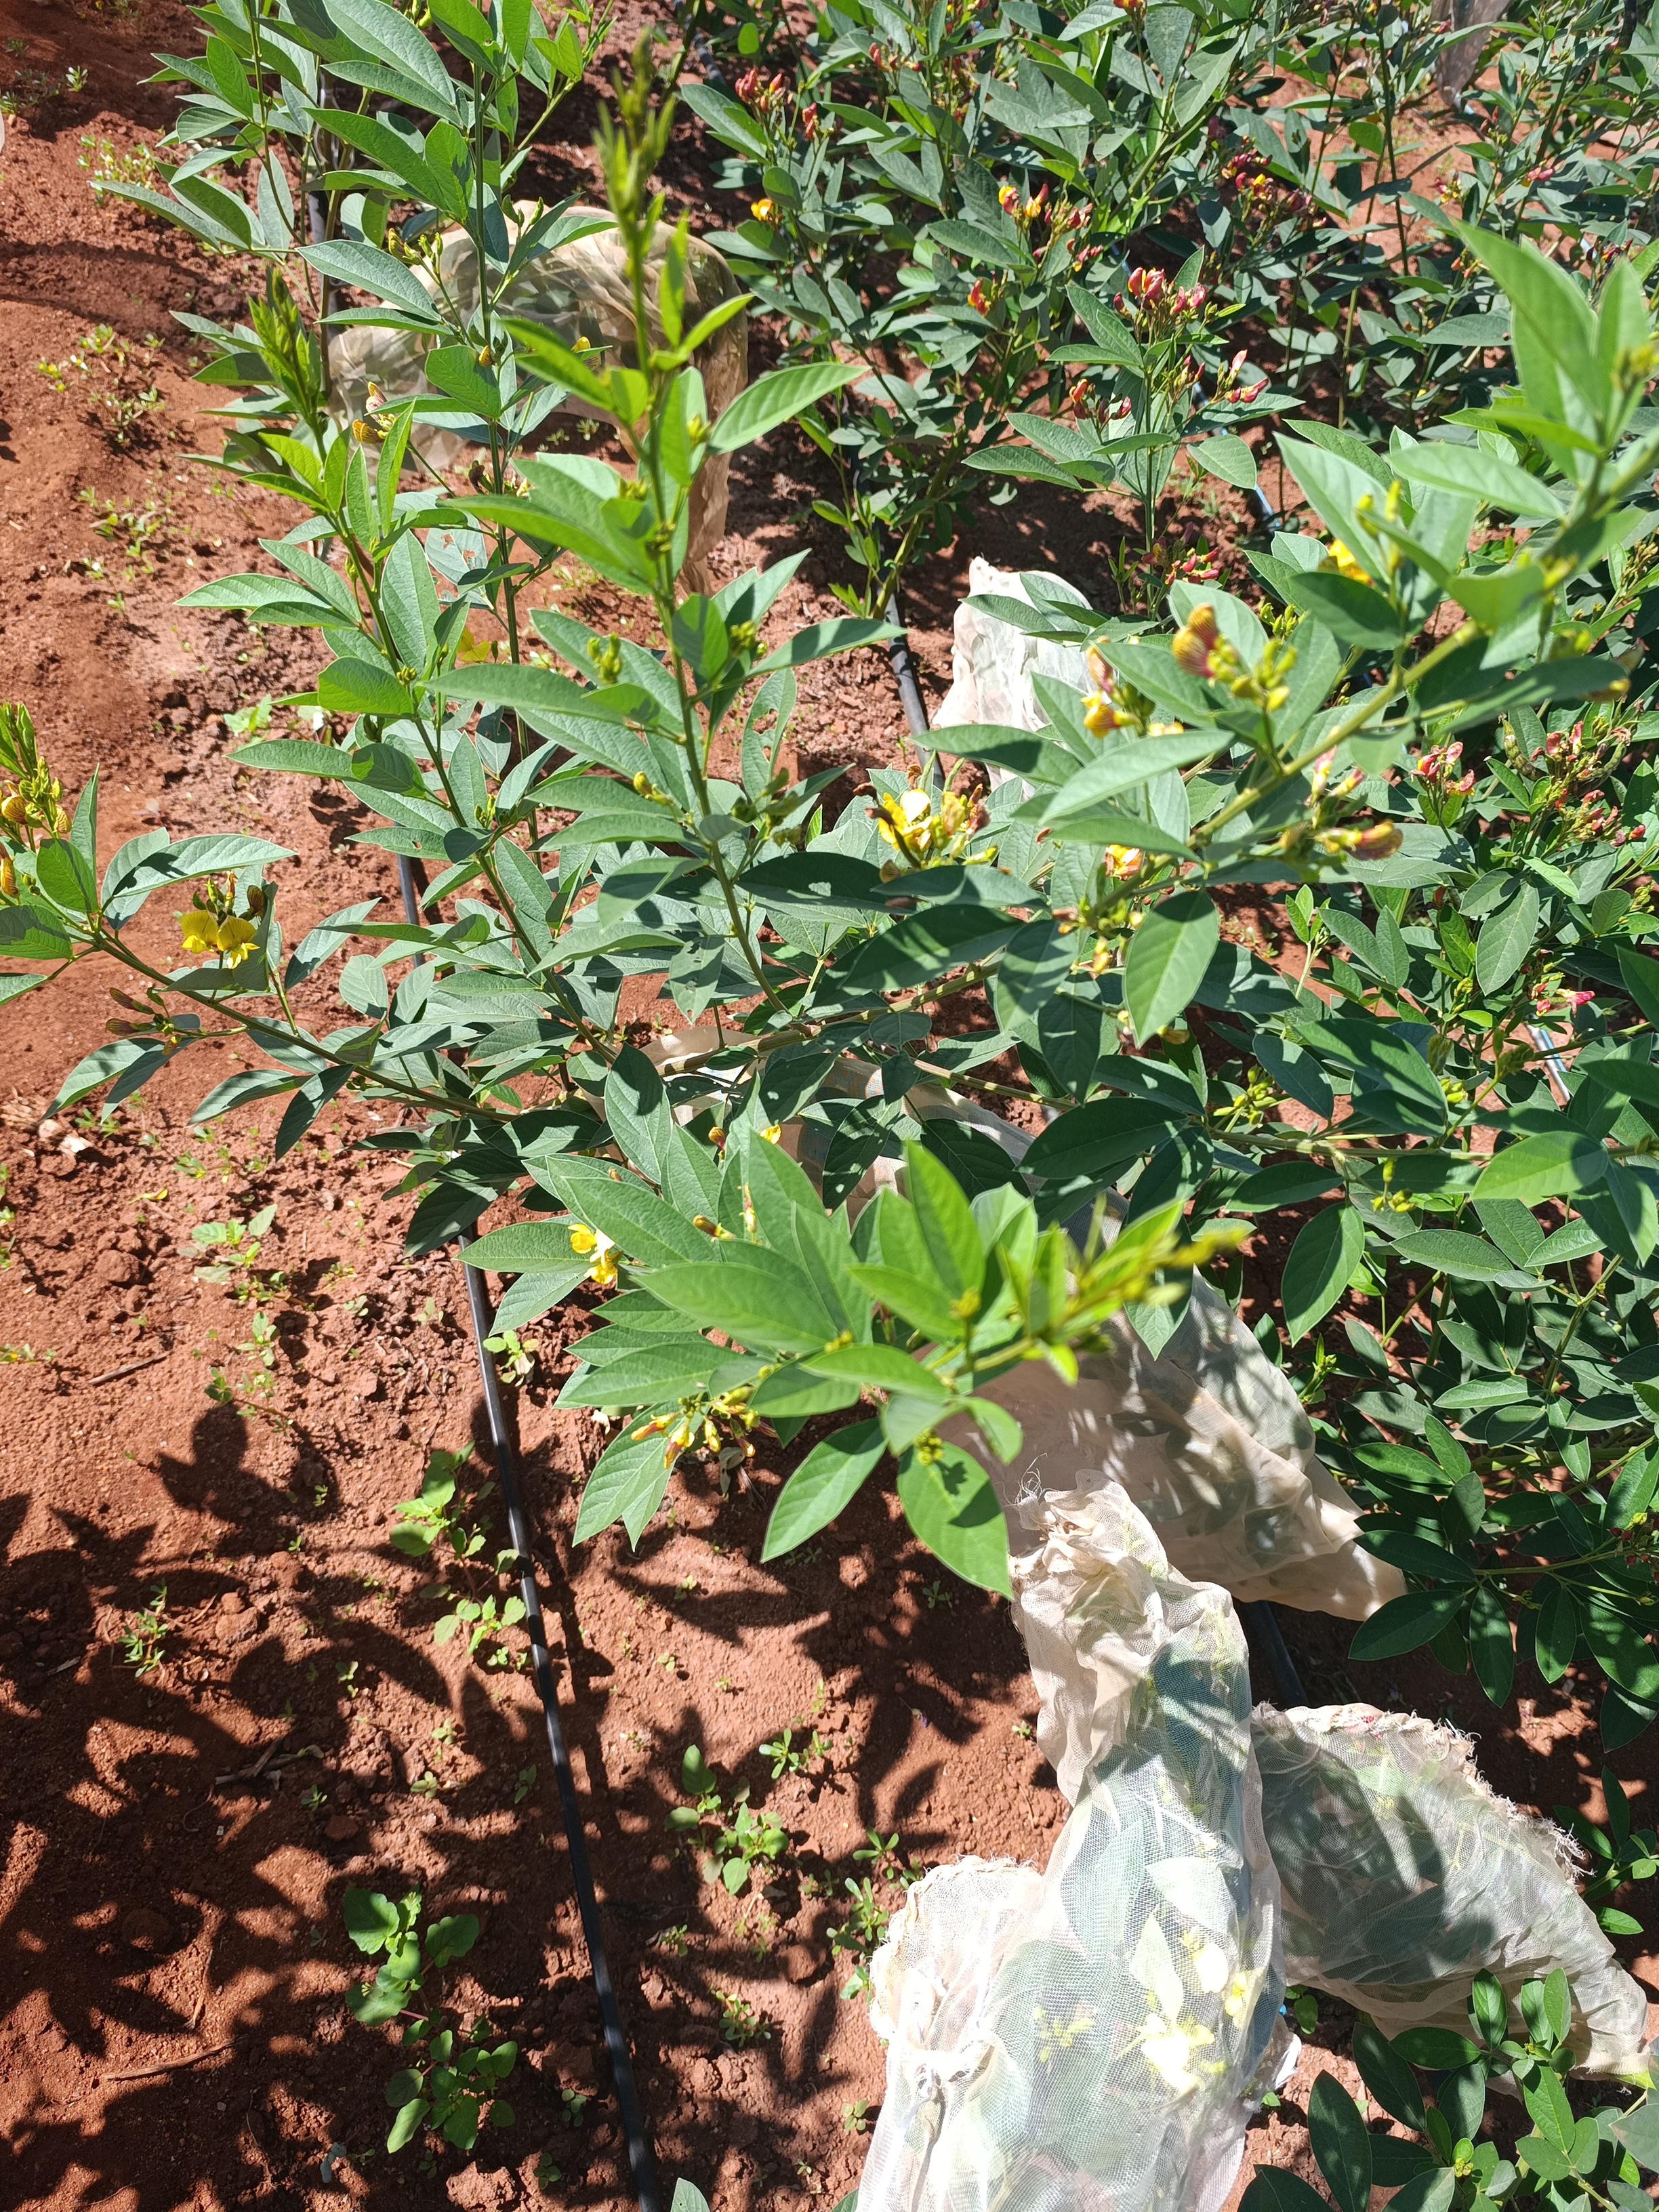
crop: pigeonpea
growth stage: flowering
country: Kenya
